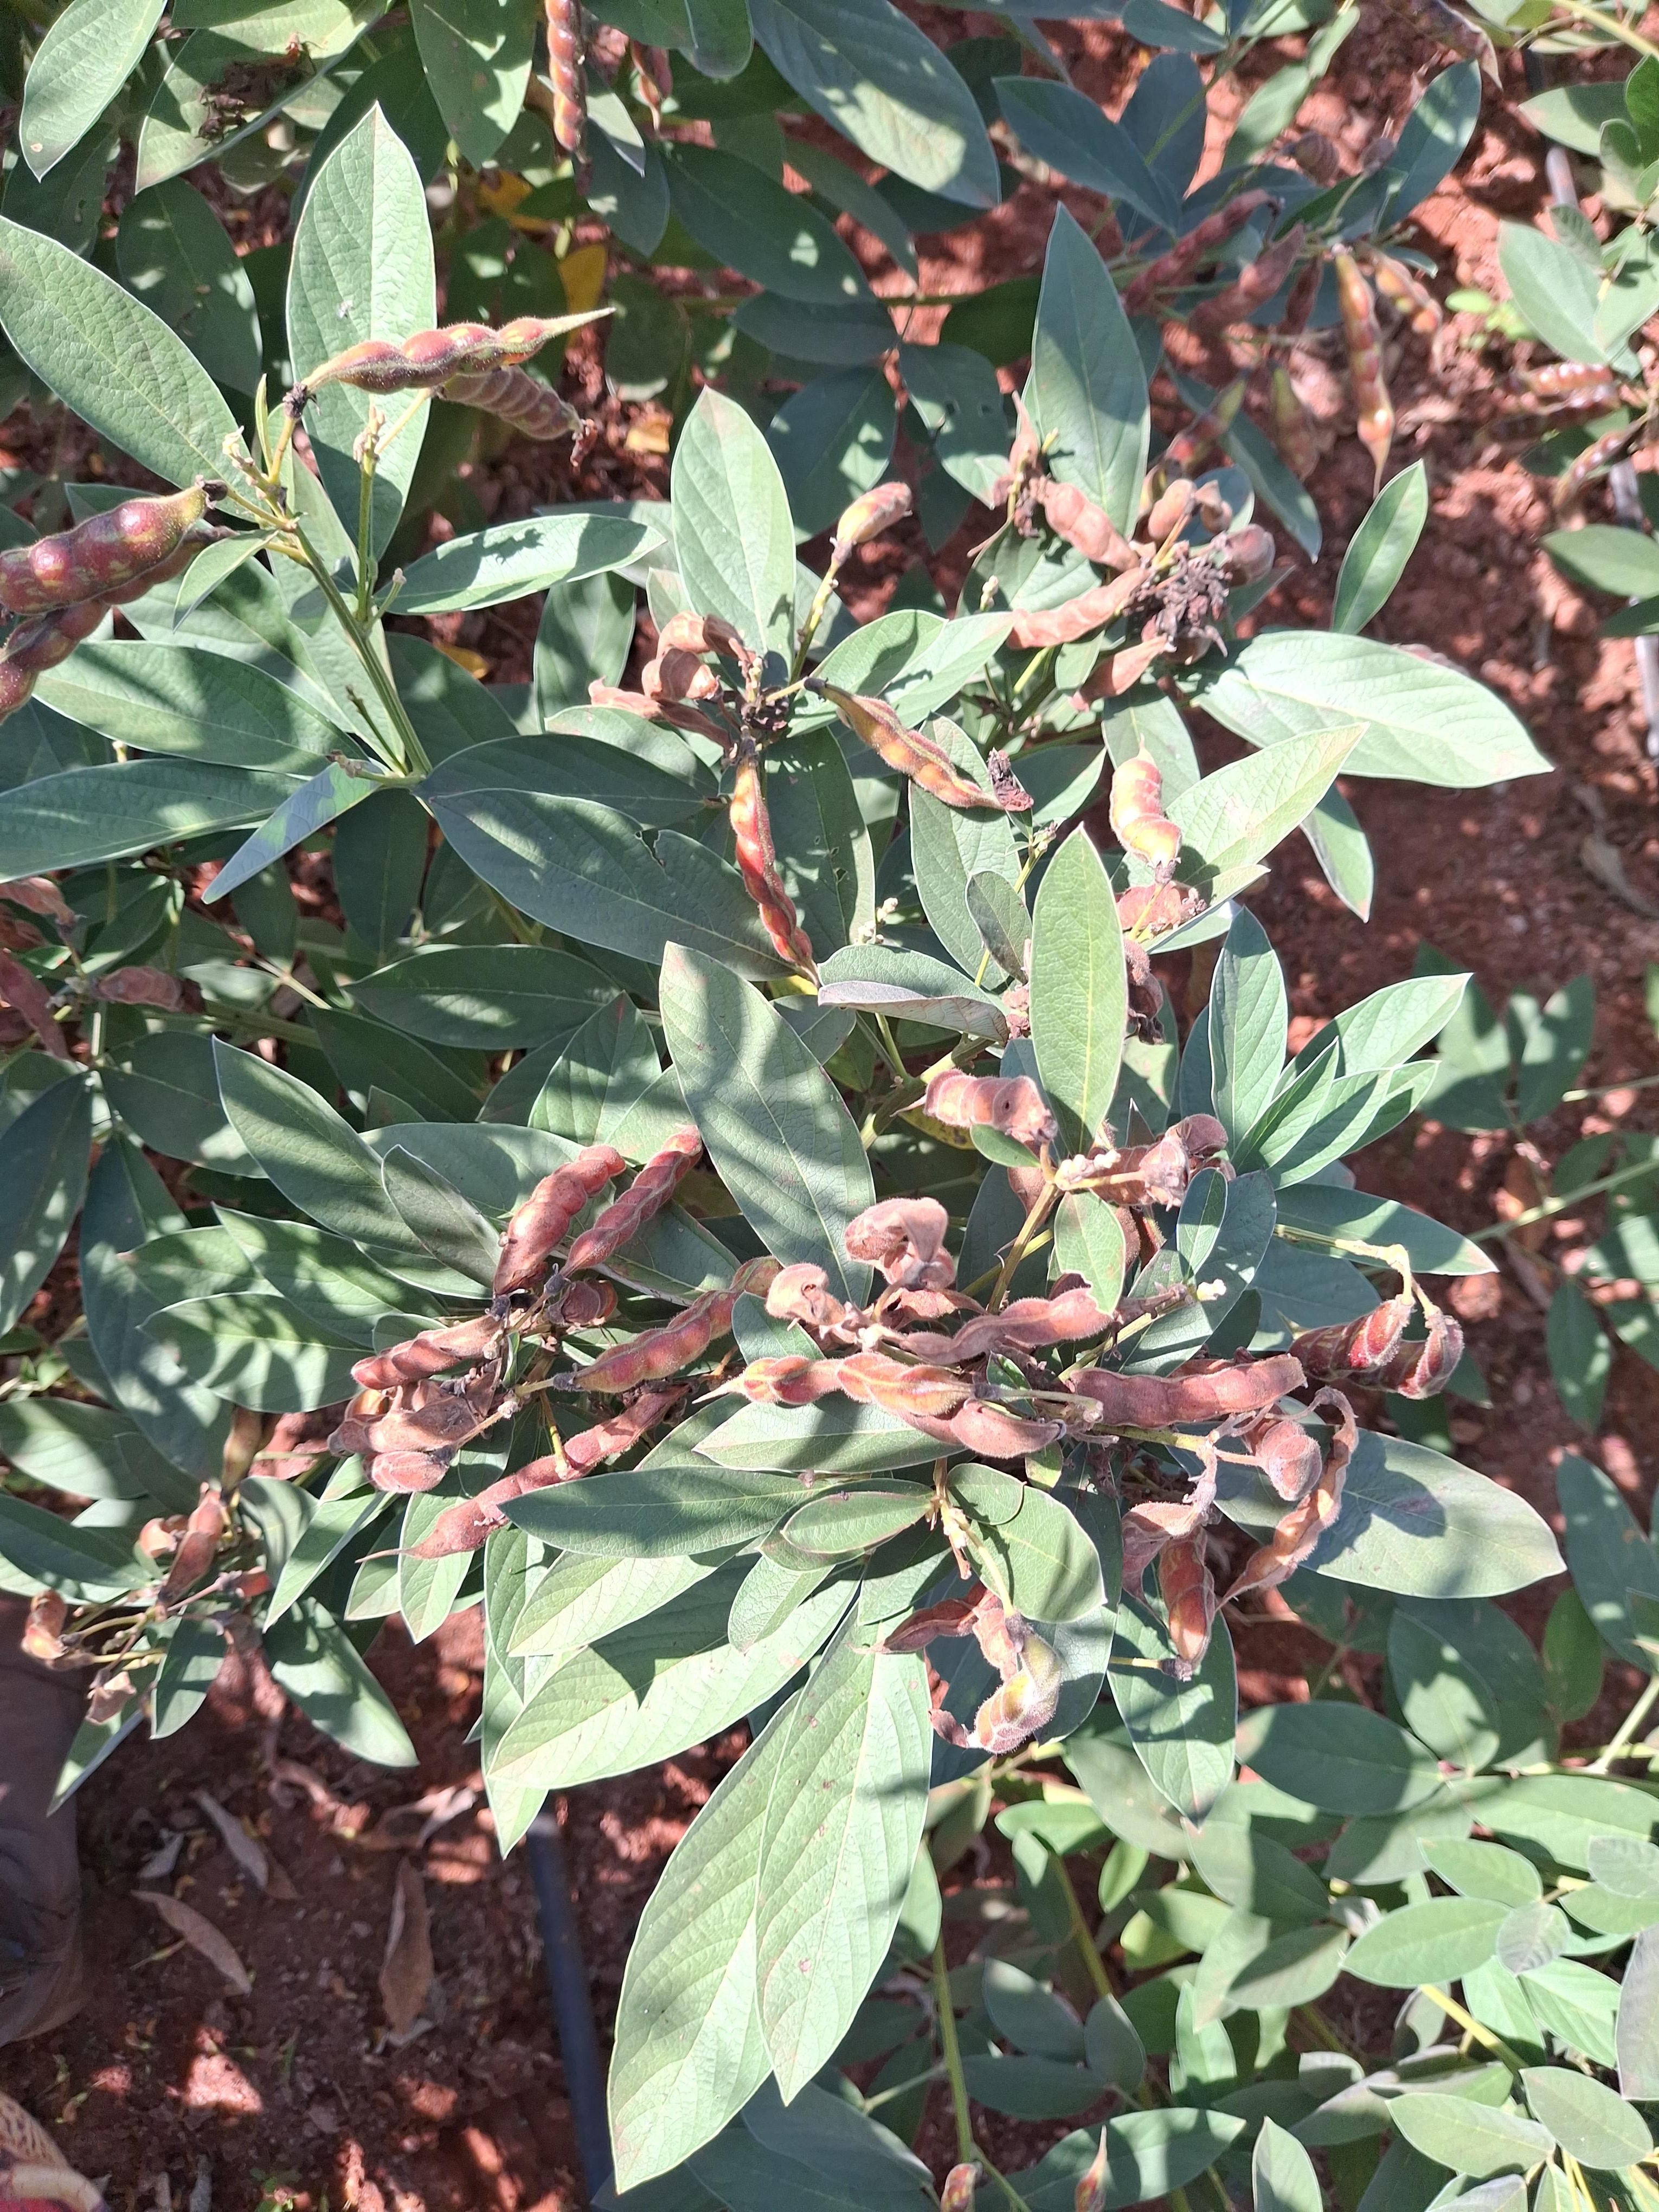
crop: pigeonpea
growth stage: development pod
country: Kenya
